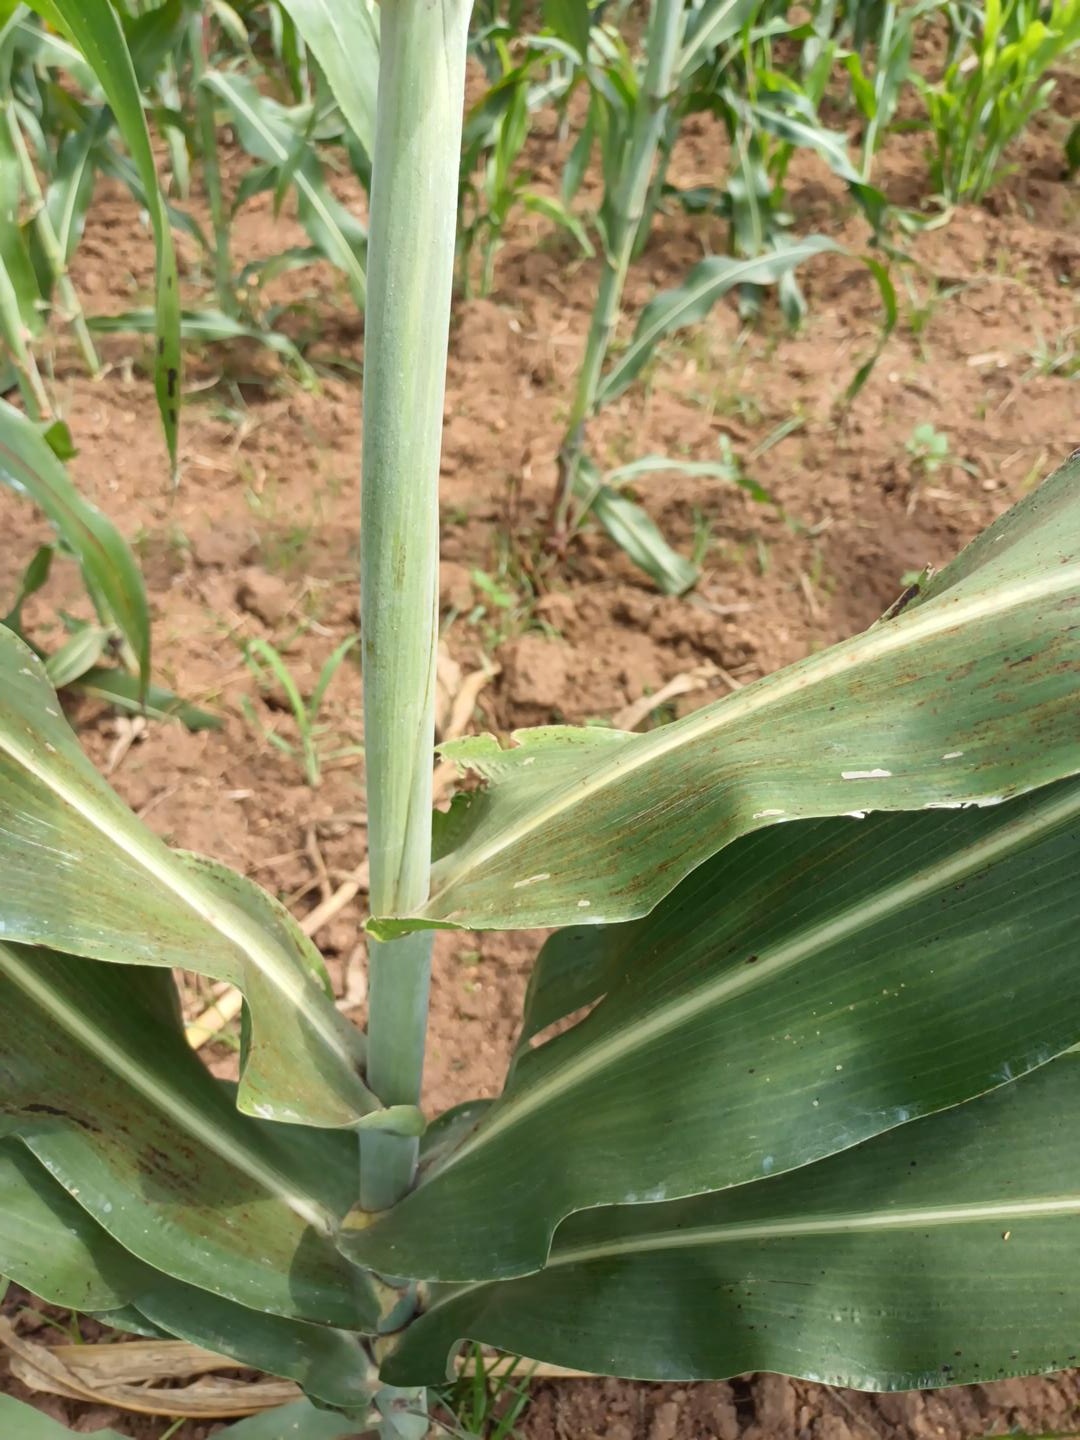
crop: sorghum
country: Kenya
